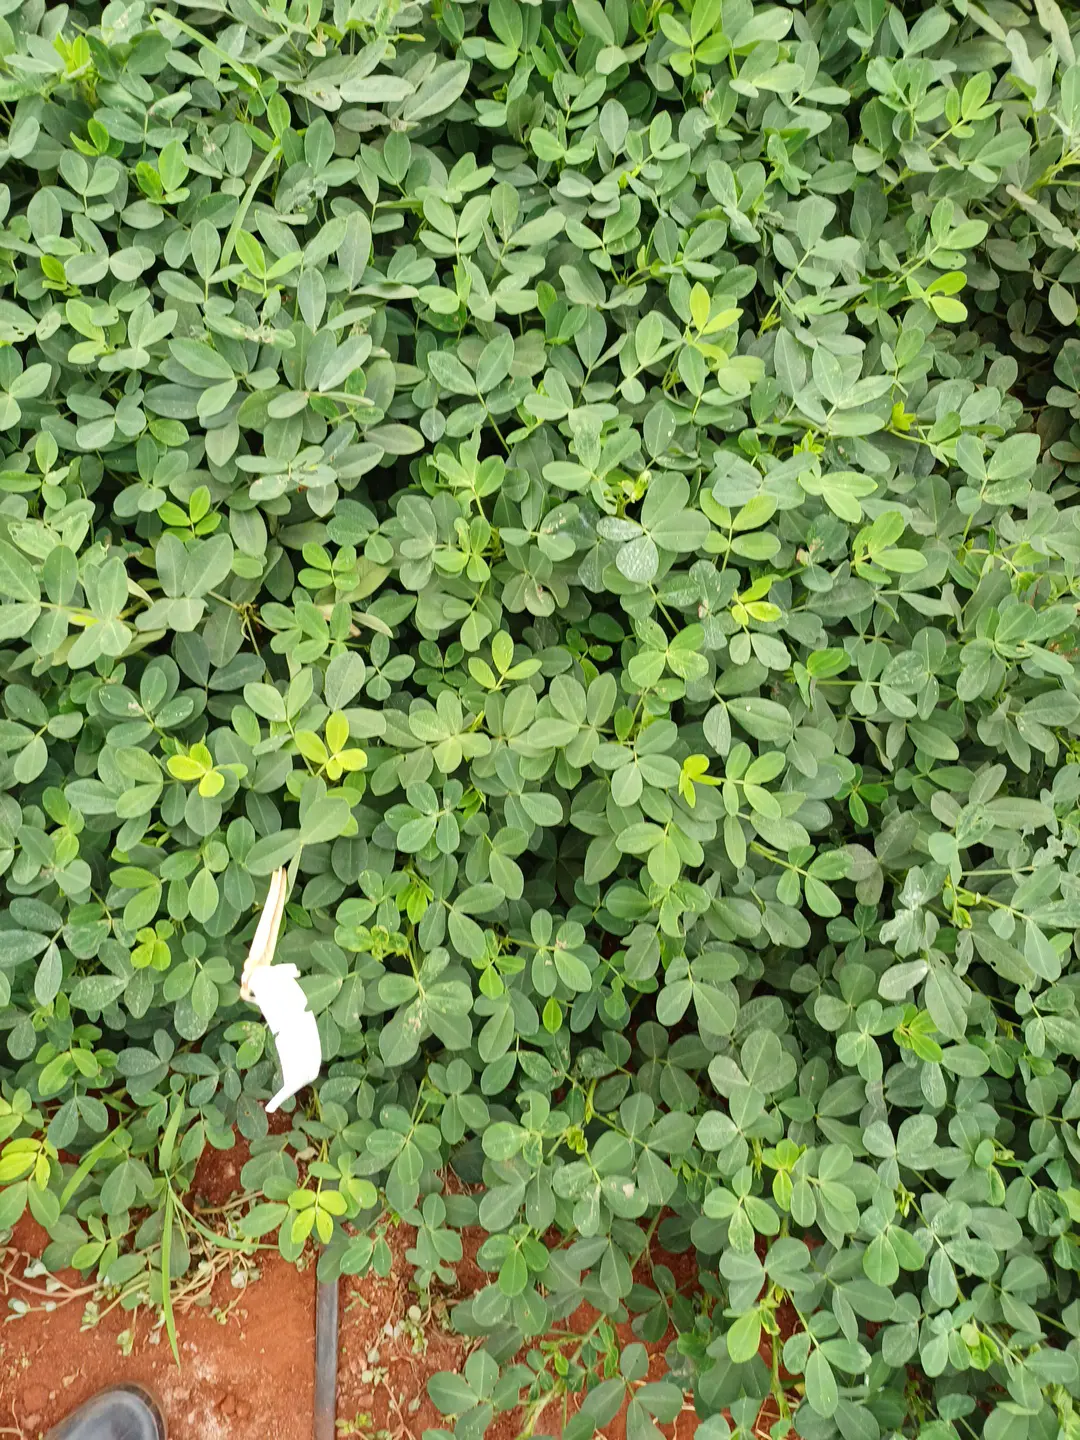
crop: groundnut
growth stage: pegging
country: Kenya
